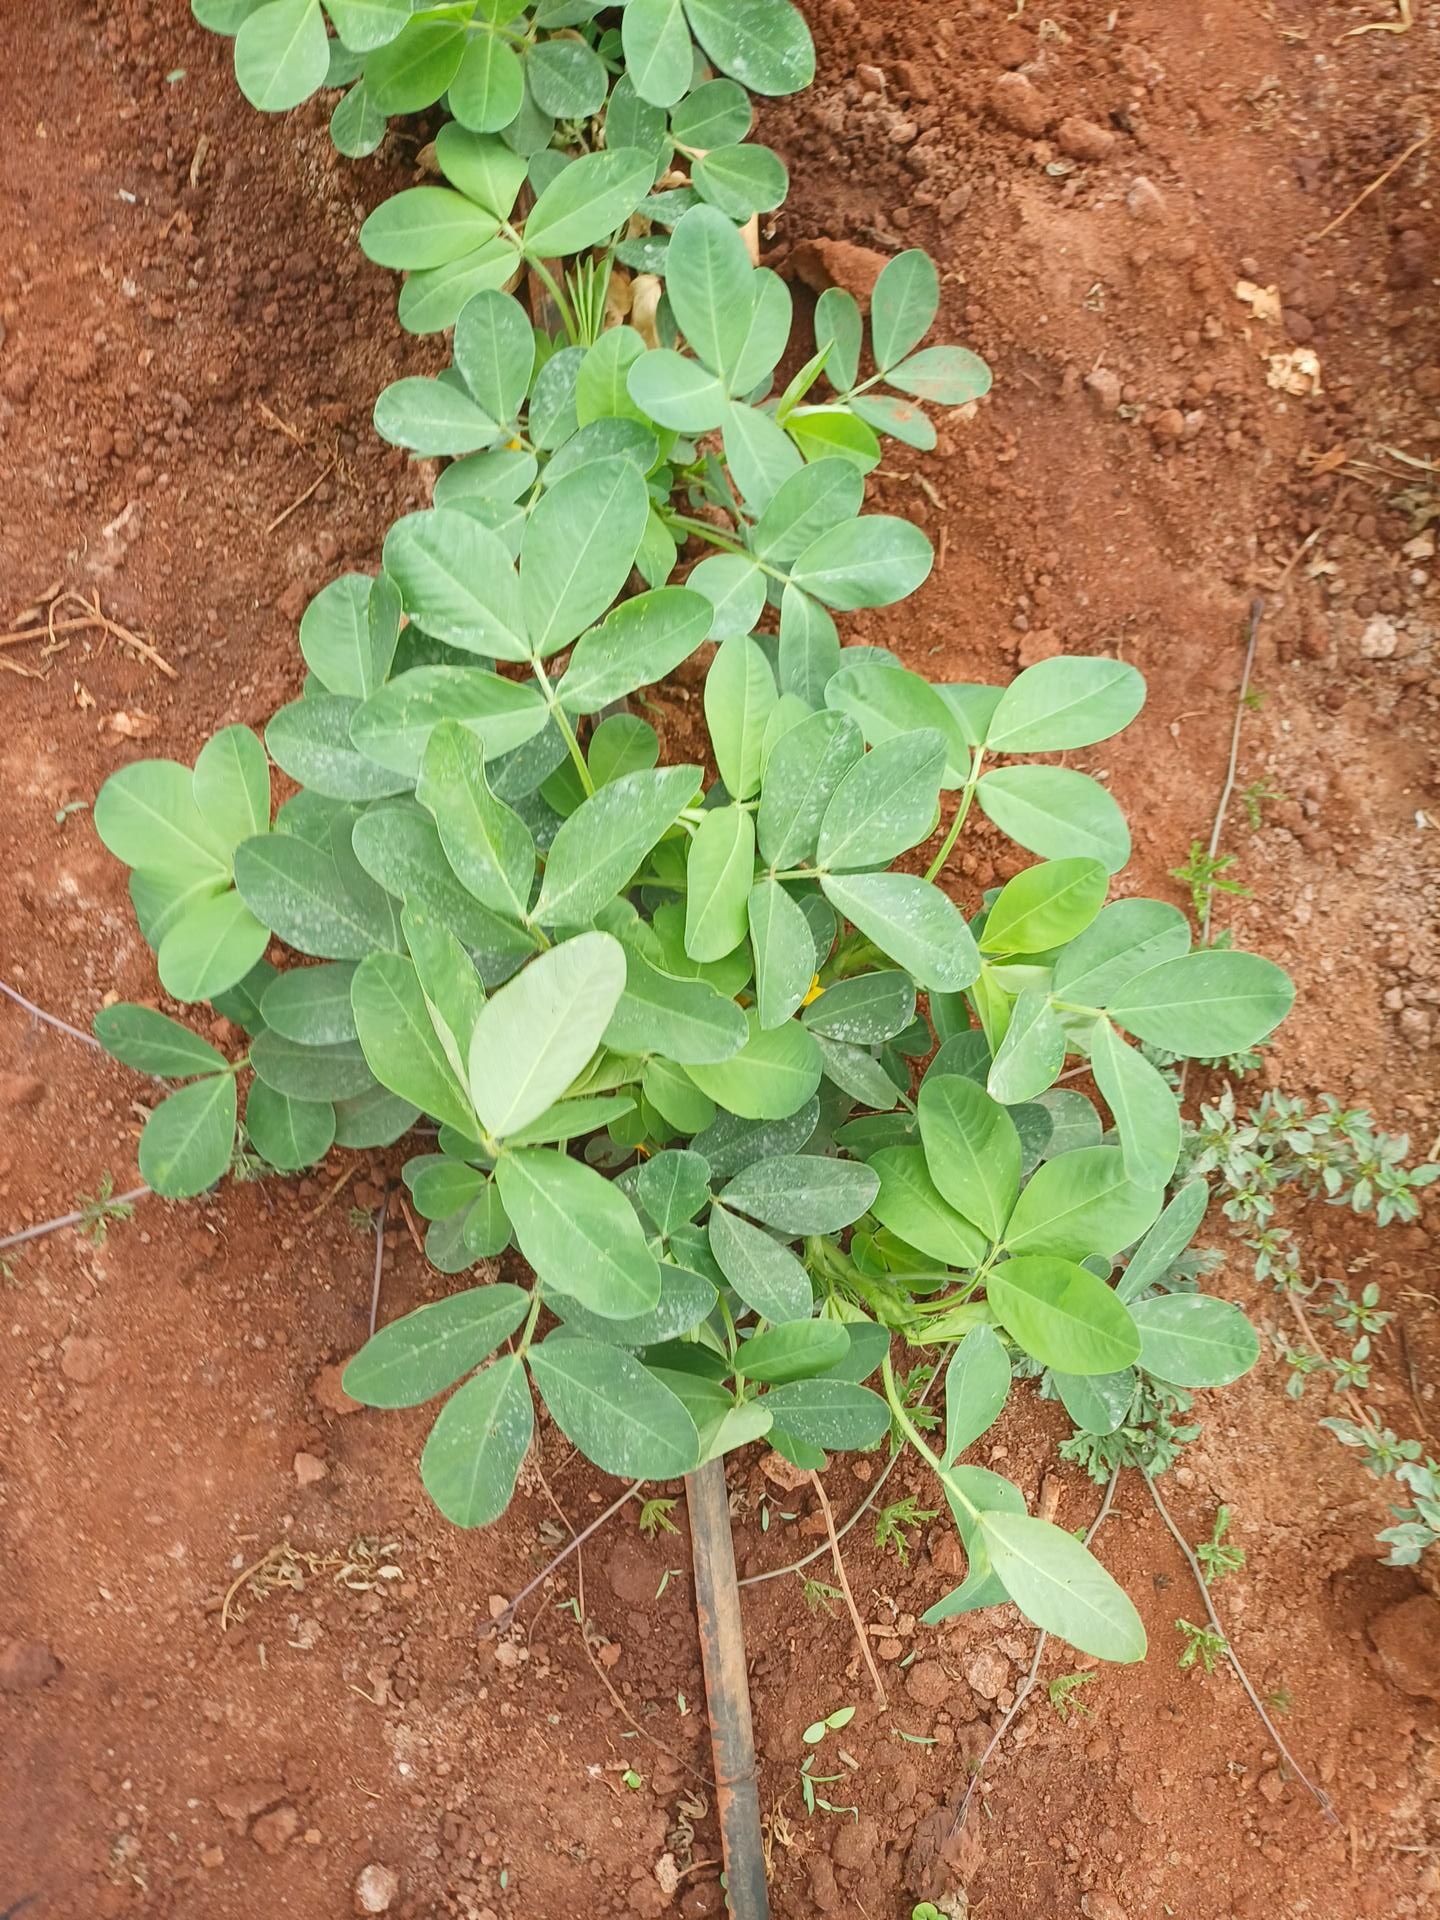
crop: groundnut
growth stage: vegetative
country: Kenya
